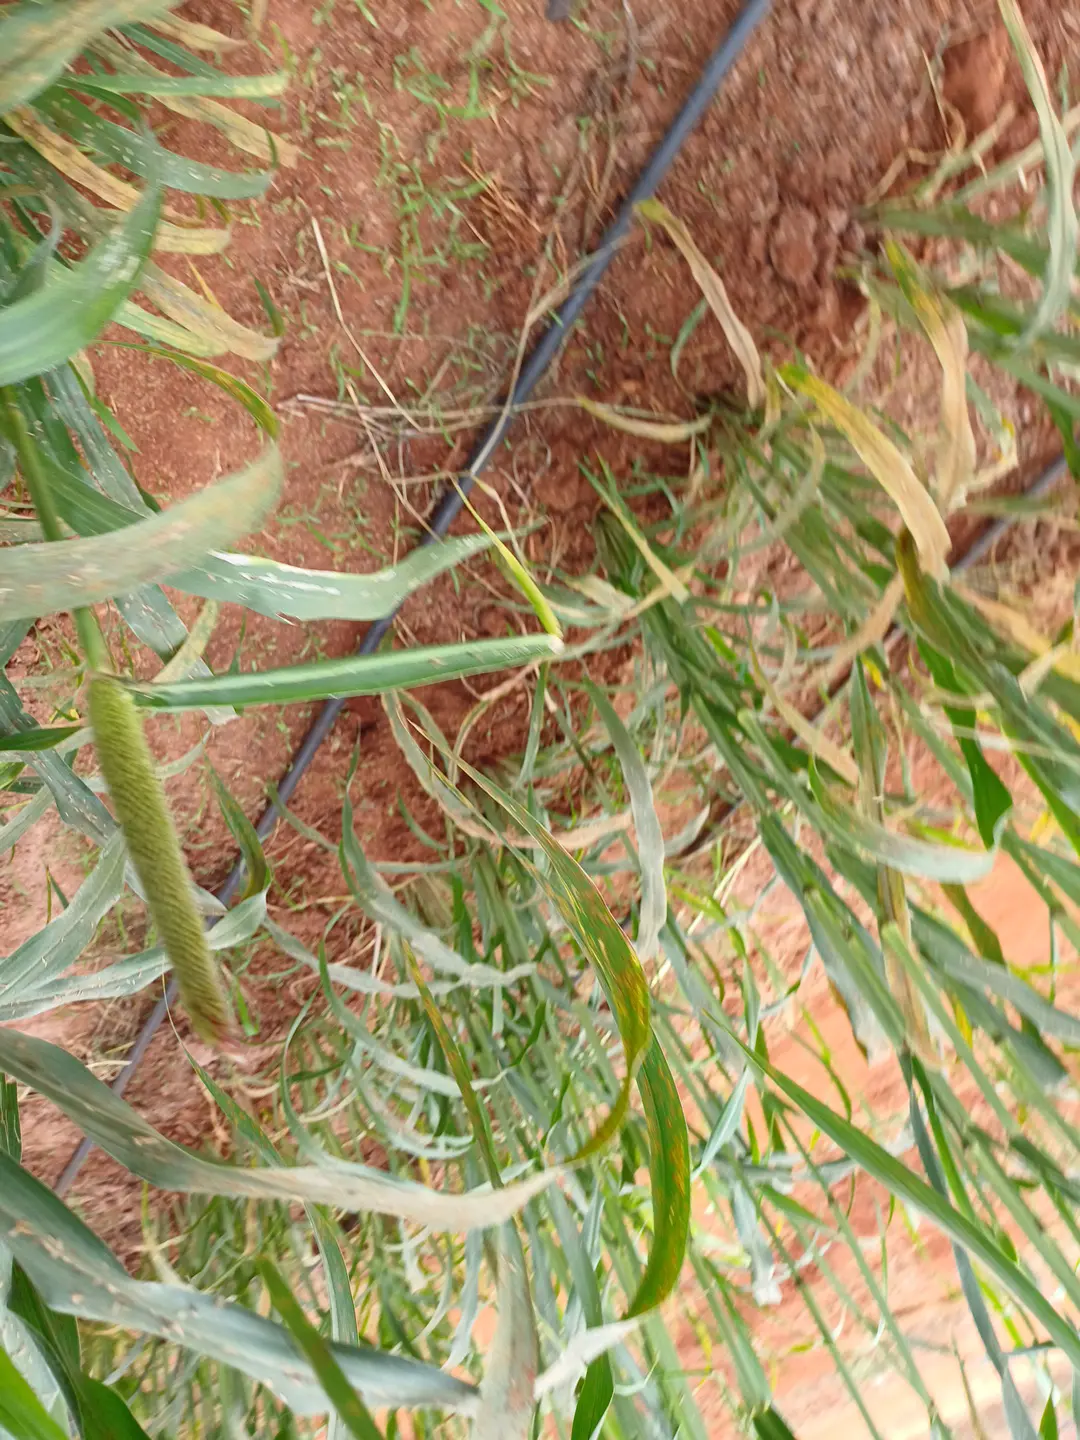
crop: pearl millet
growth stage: filling grain
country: Kenya
